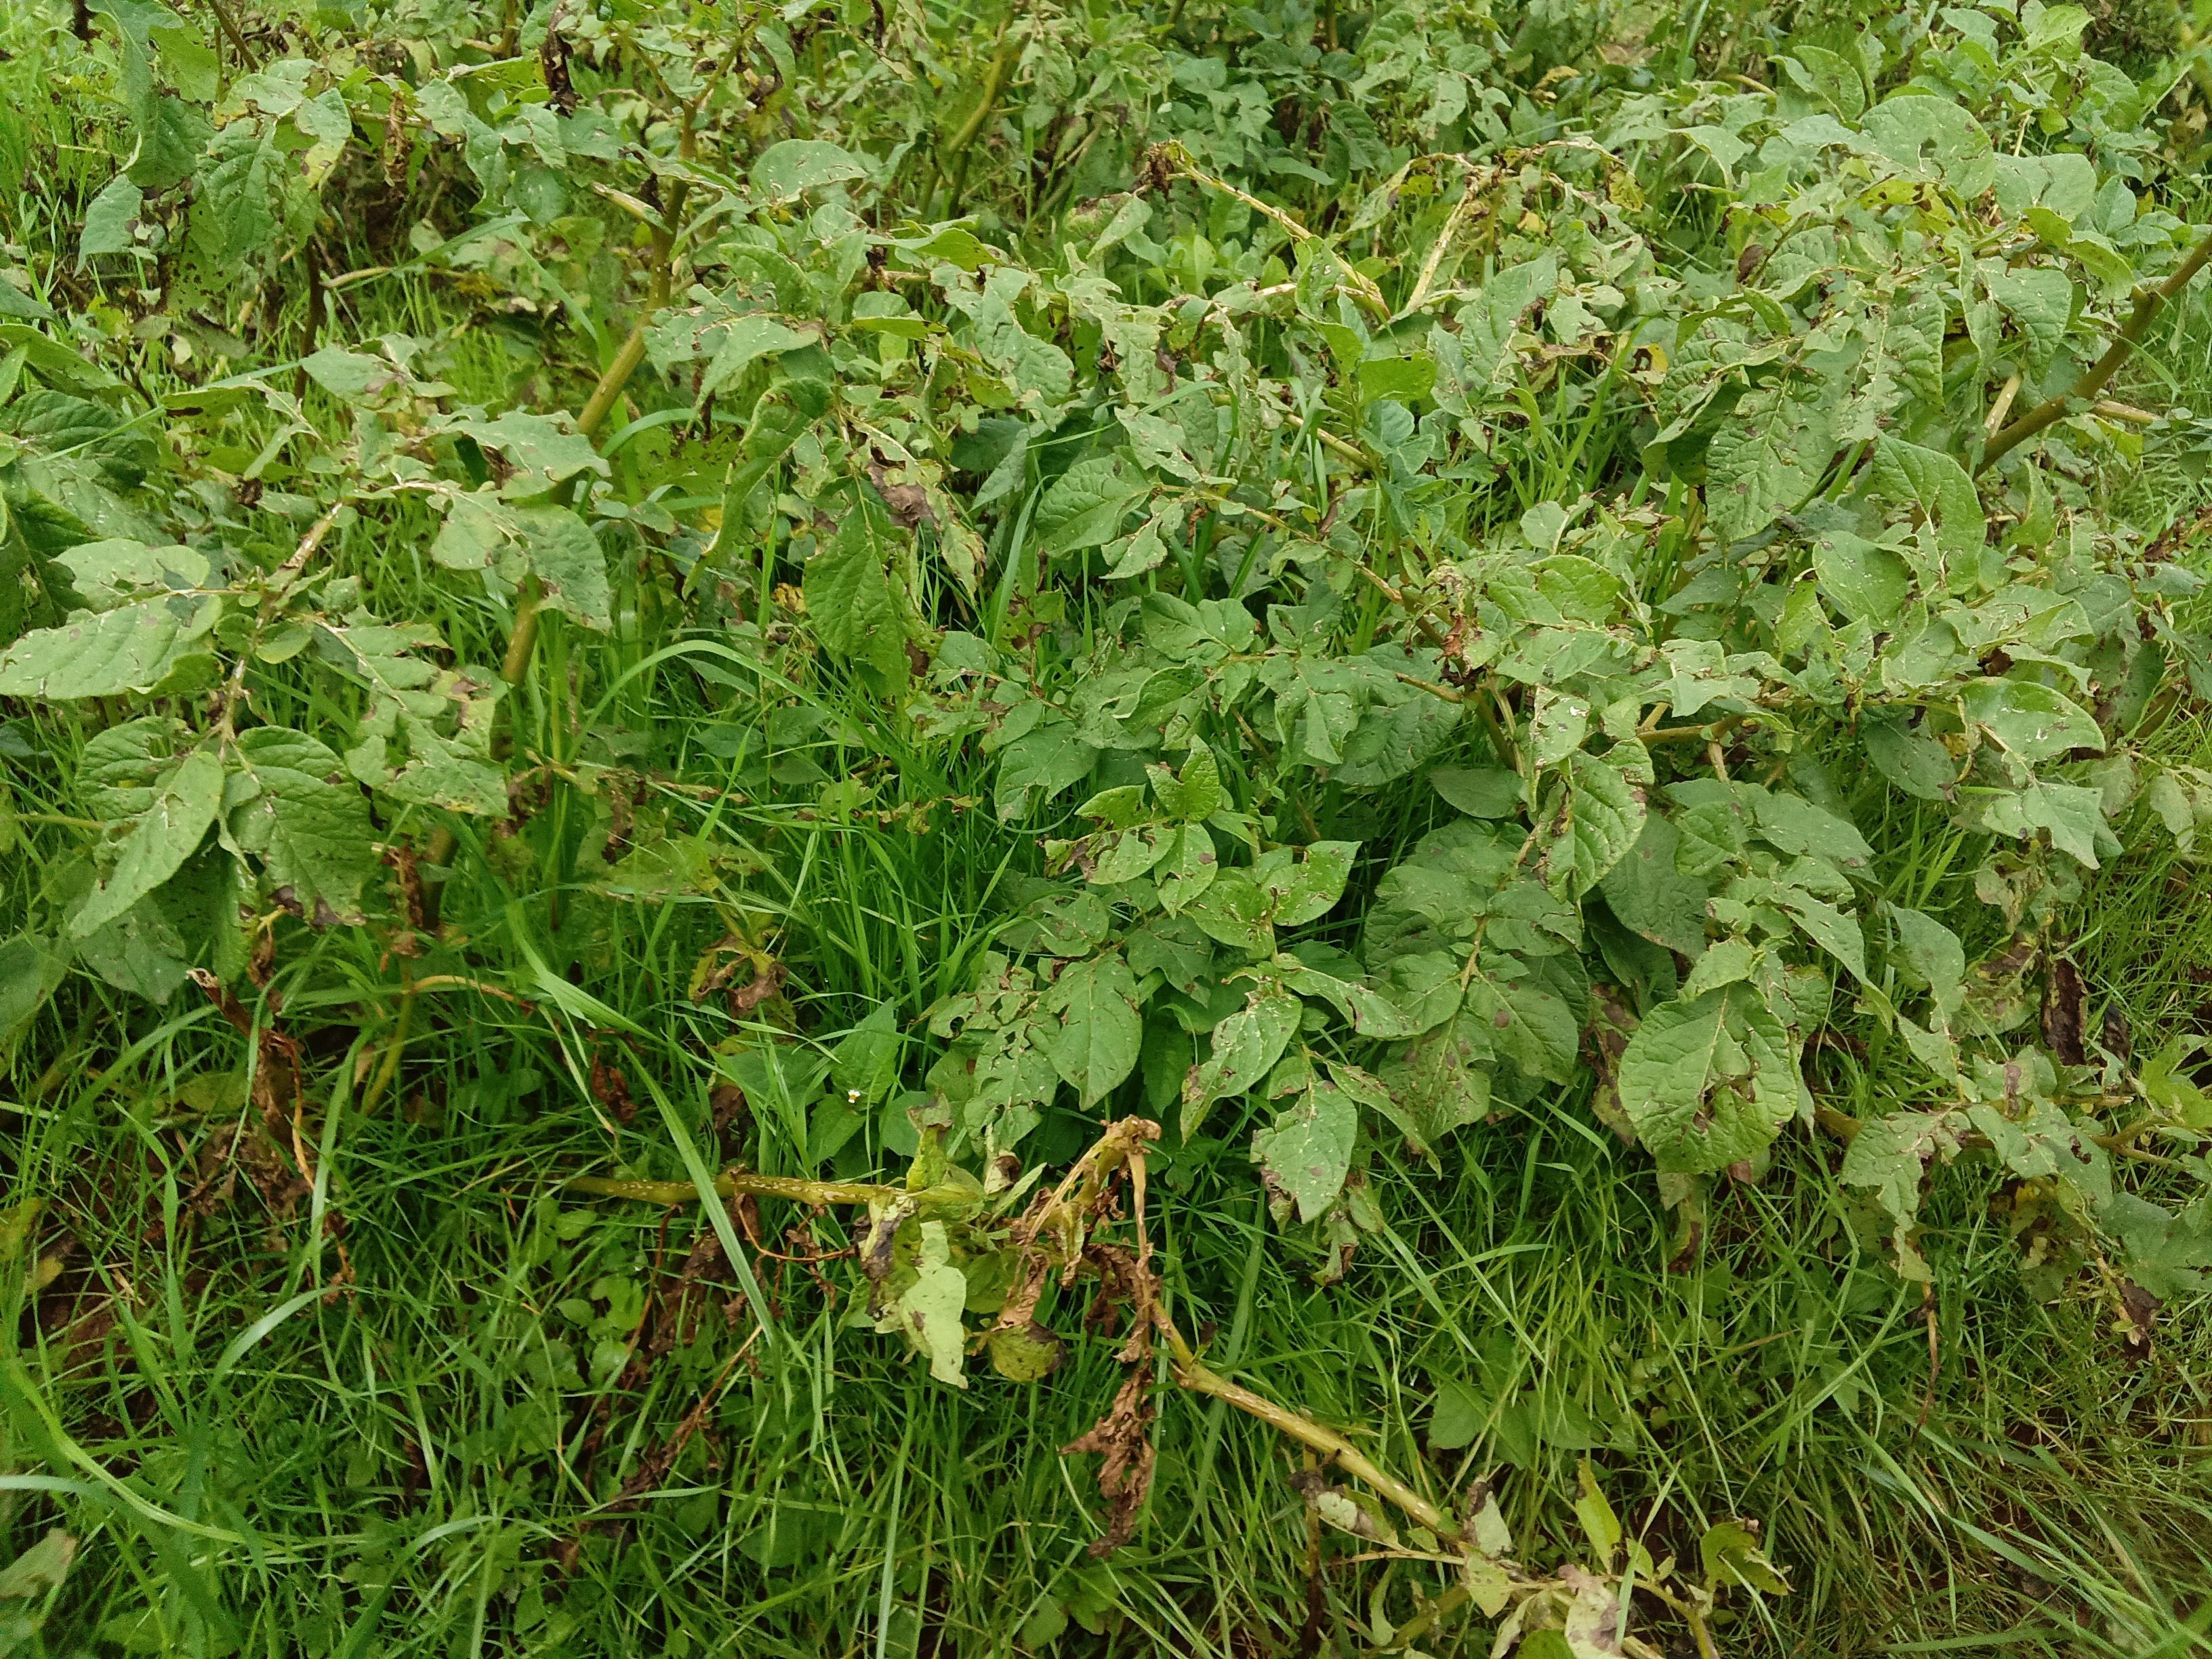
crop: potato
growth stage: harvest maturity
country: Kenya
